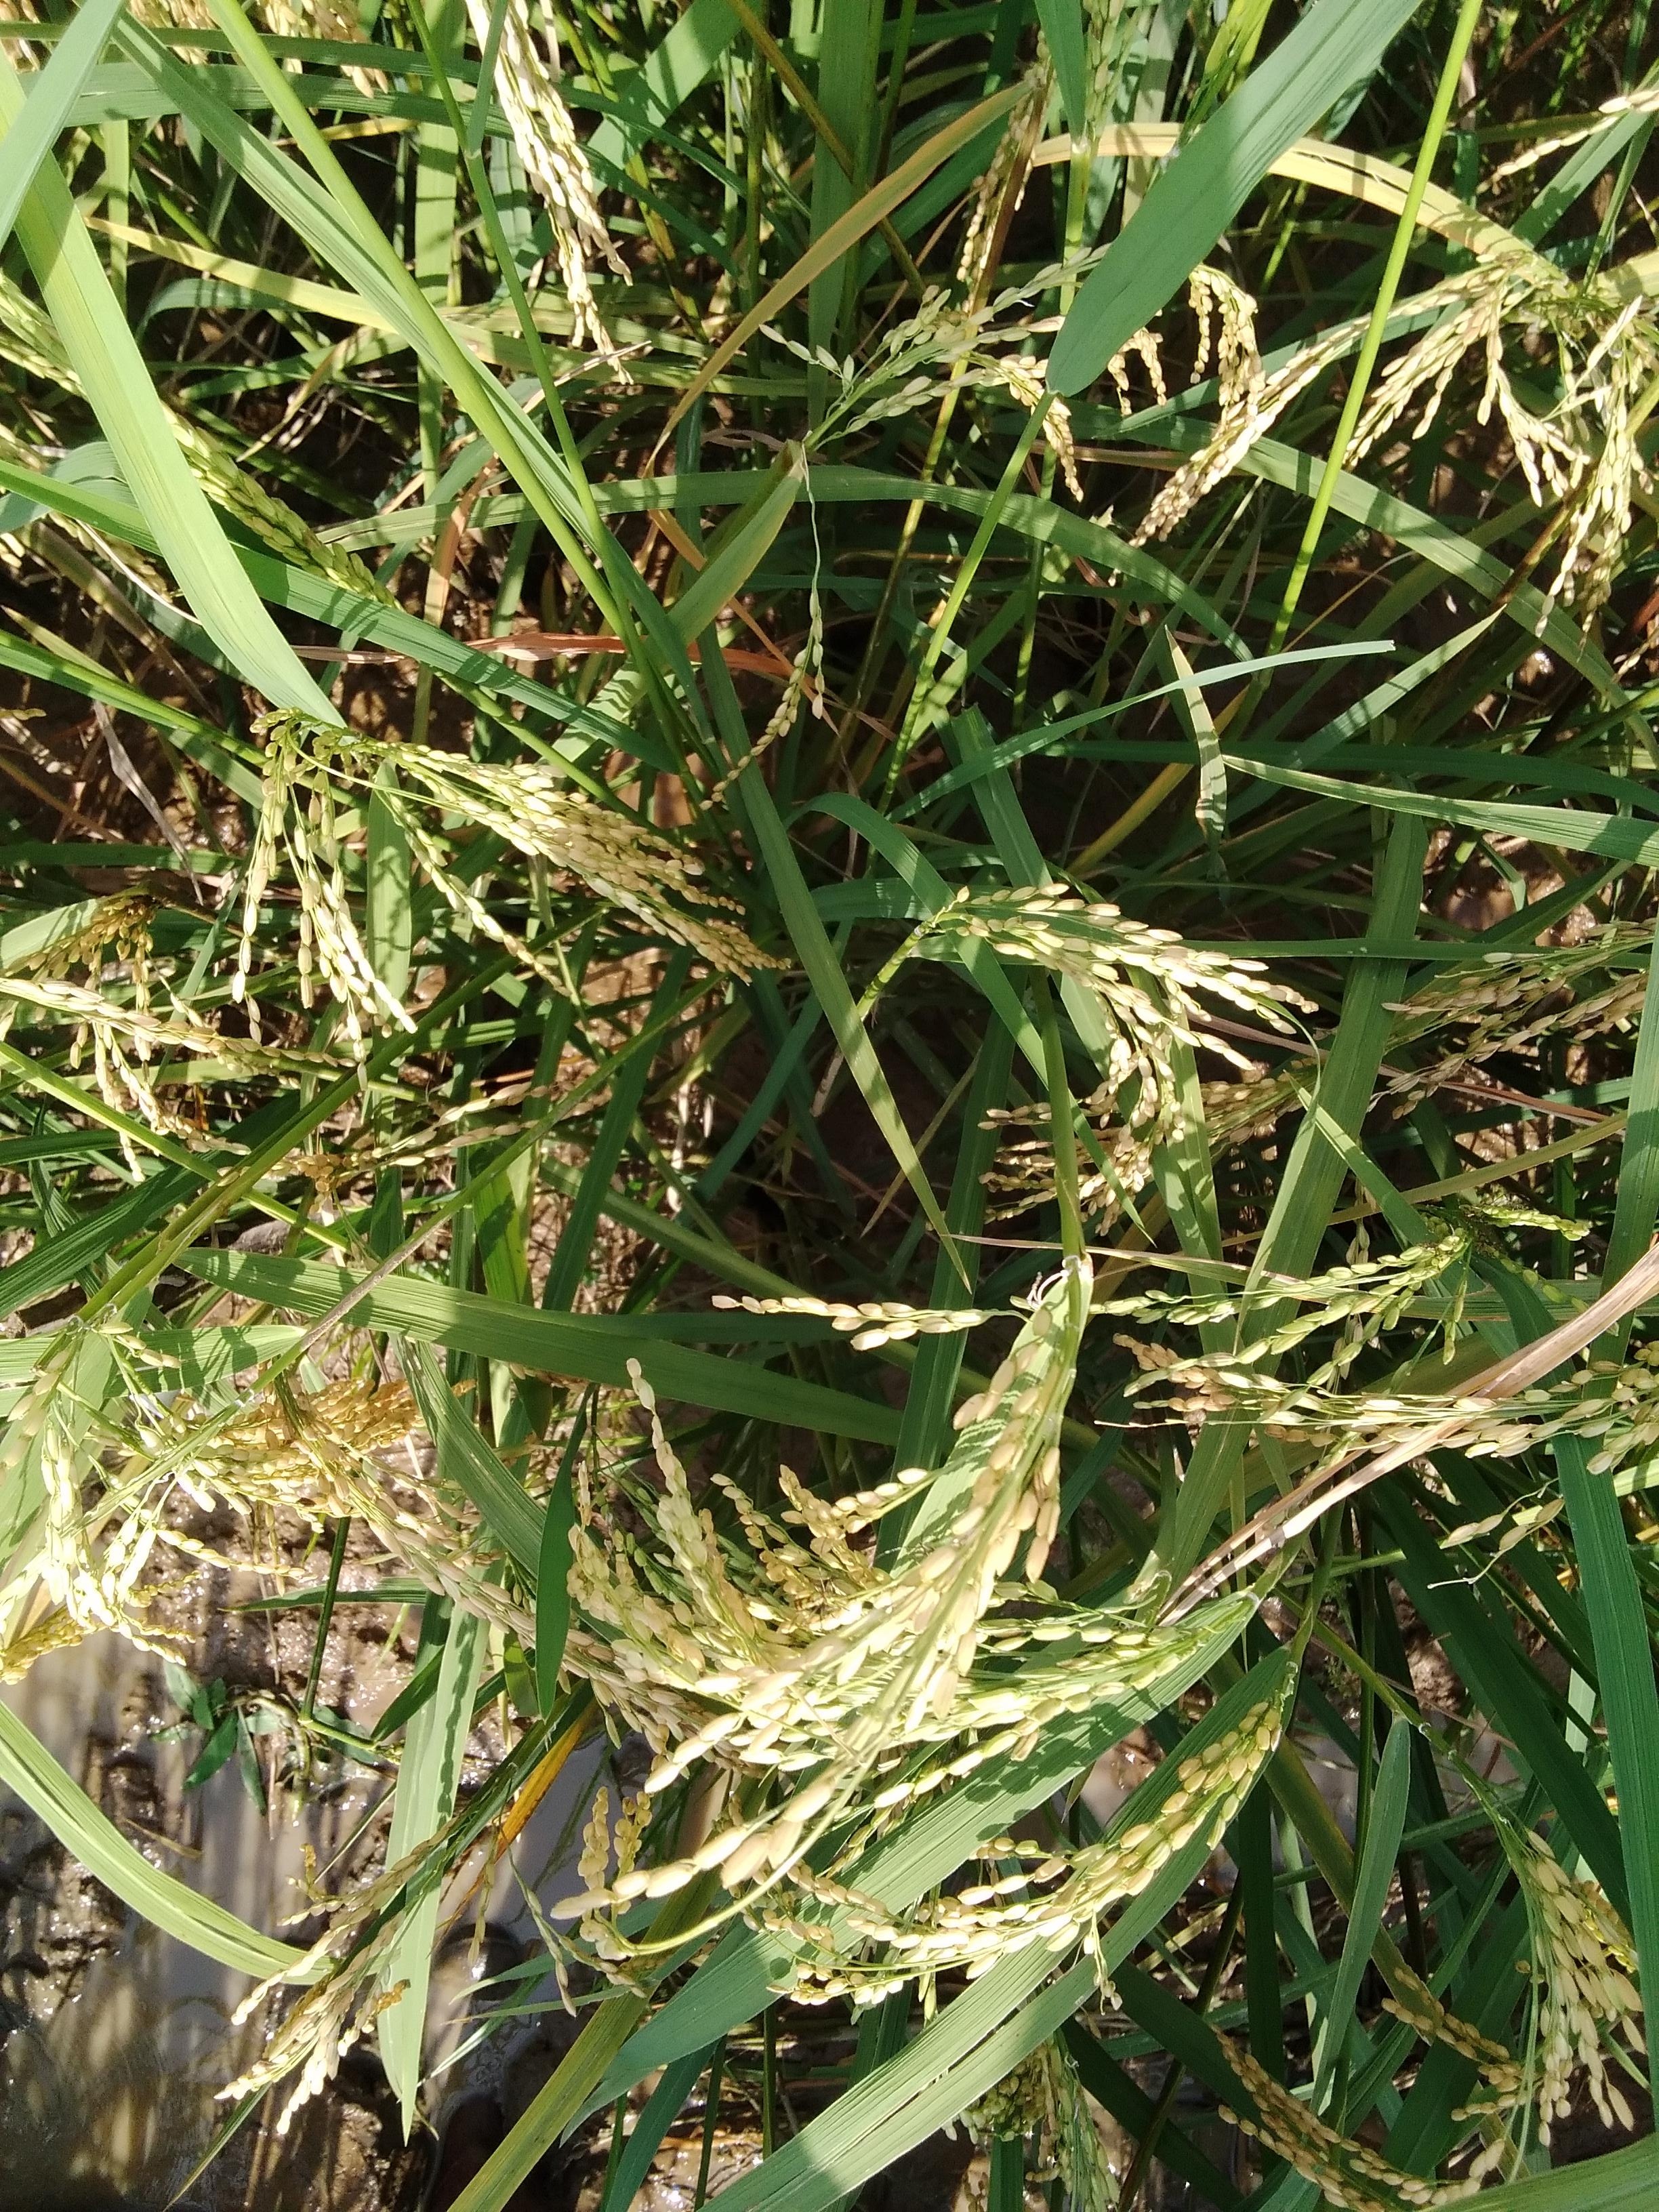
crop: rice
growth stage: ripening
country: Nigeria
